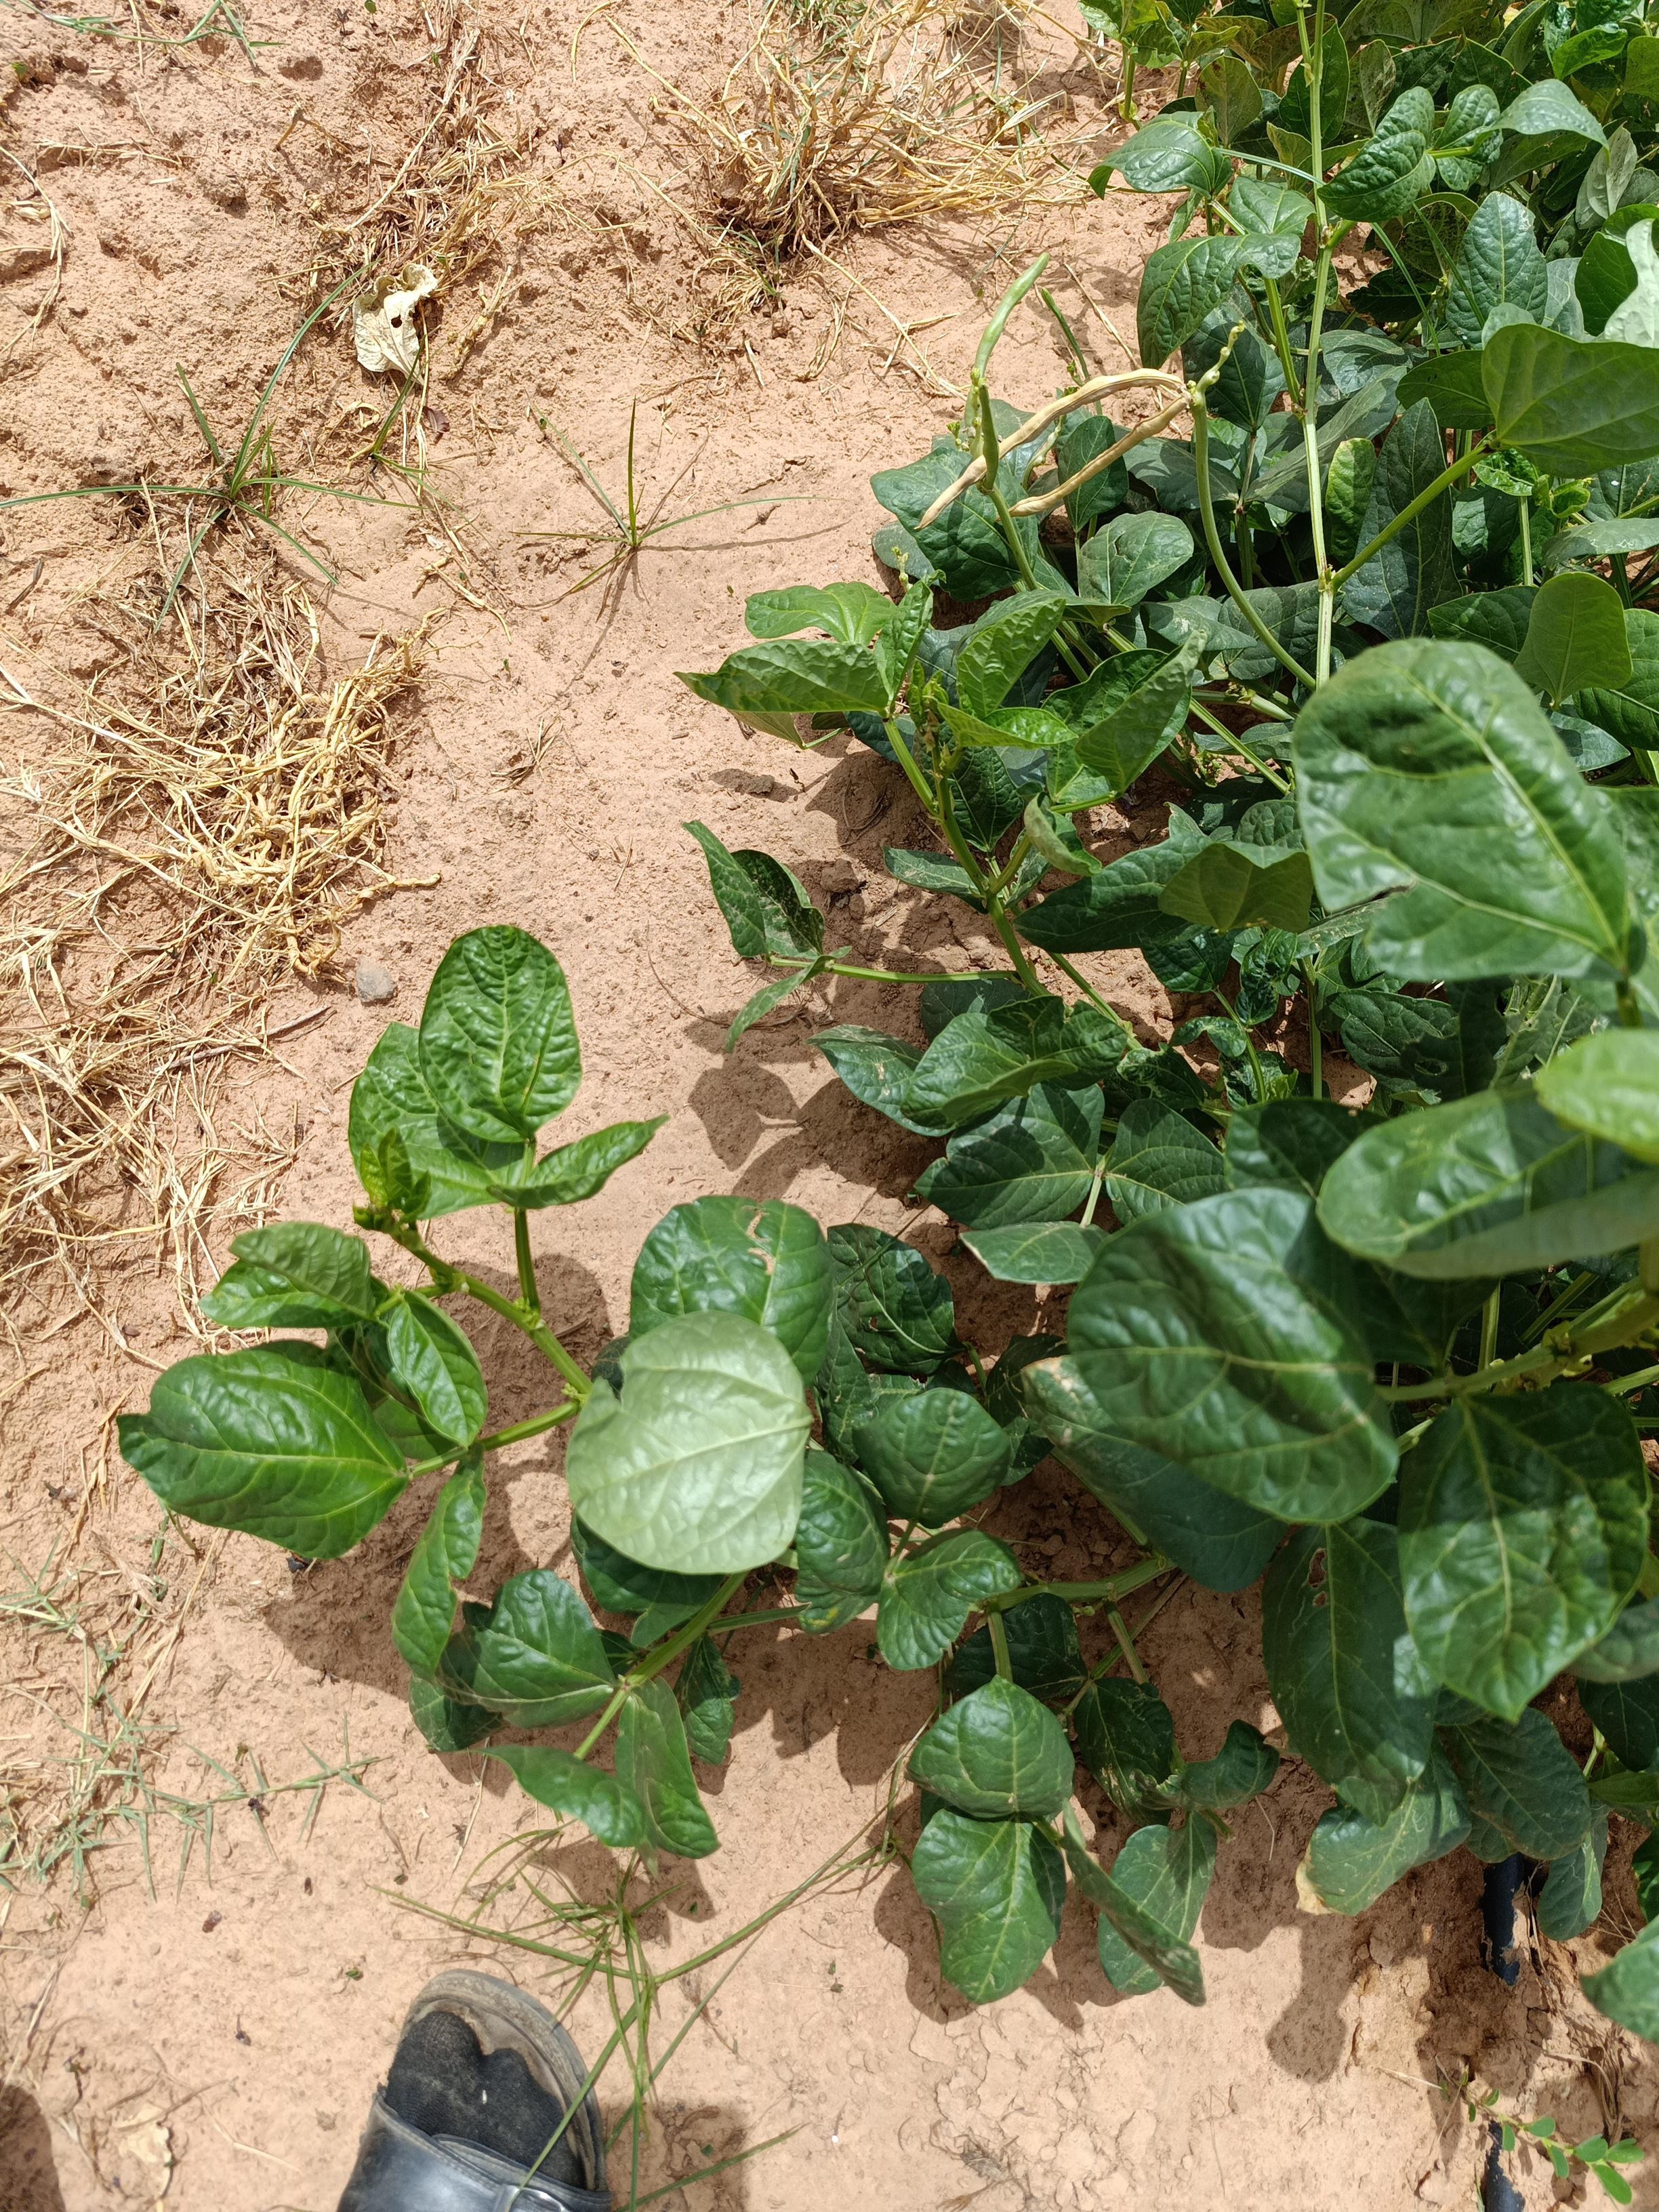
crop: cowpea
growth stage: development pod
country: Nigeria
